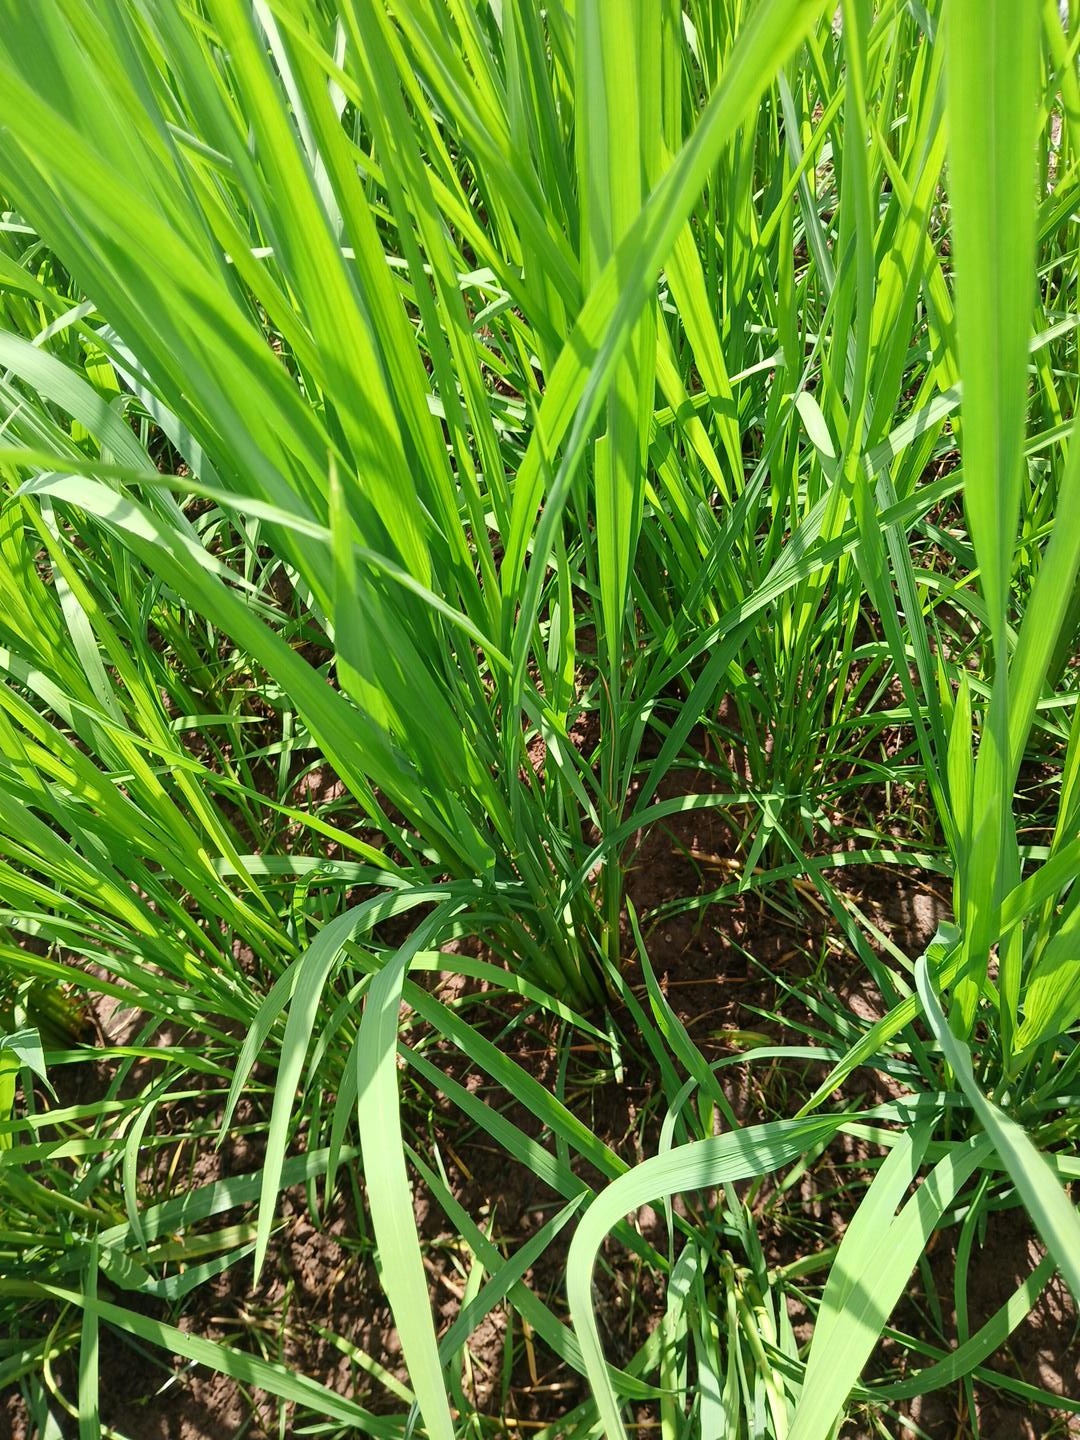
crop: rice
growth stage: elongation stem
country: Côte d'Ivoire
